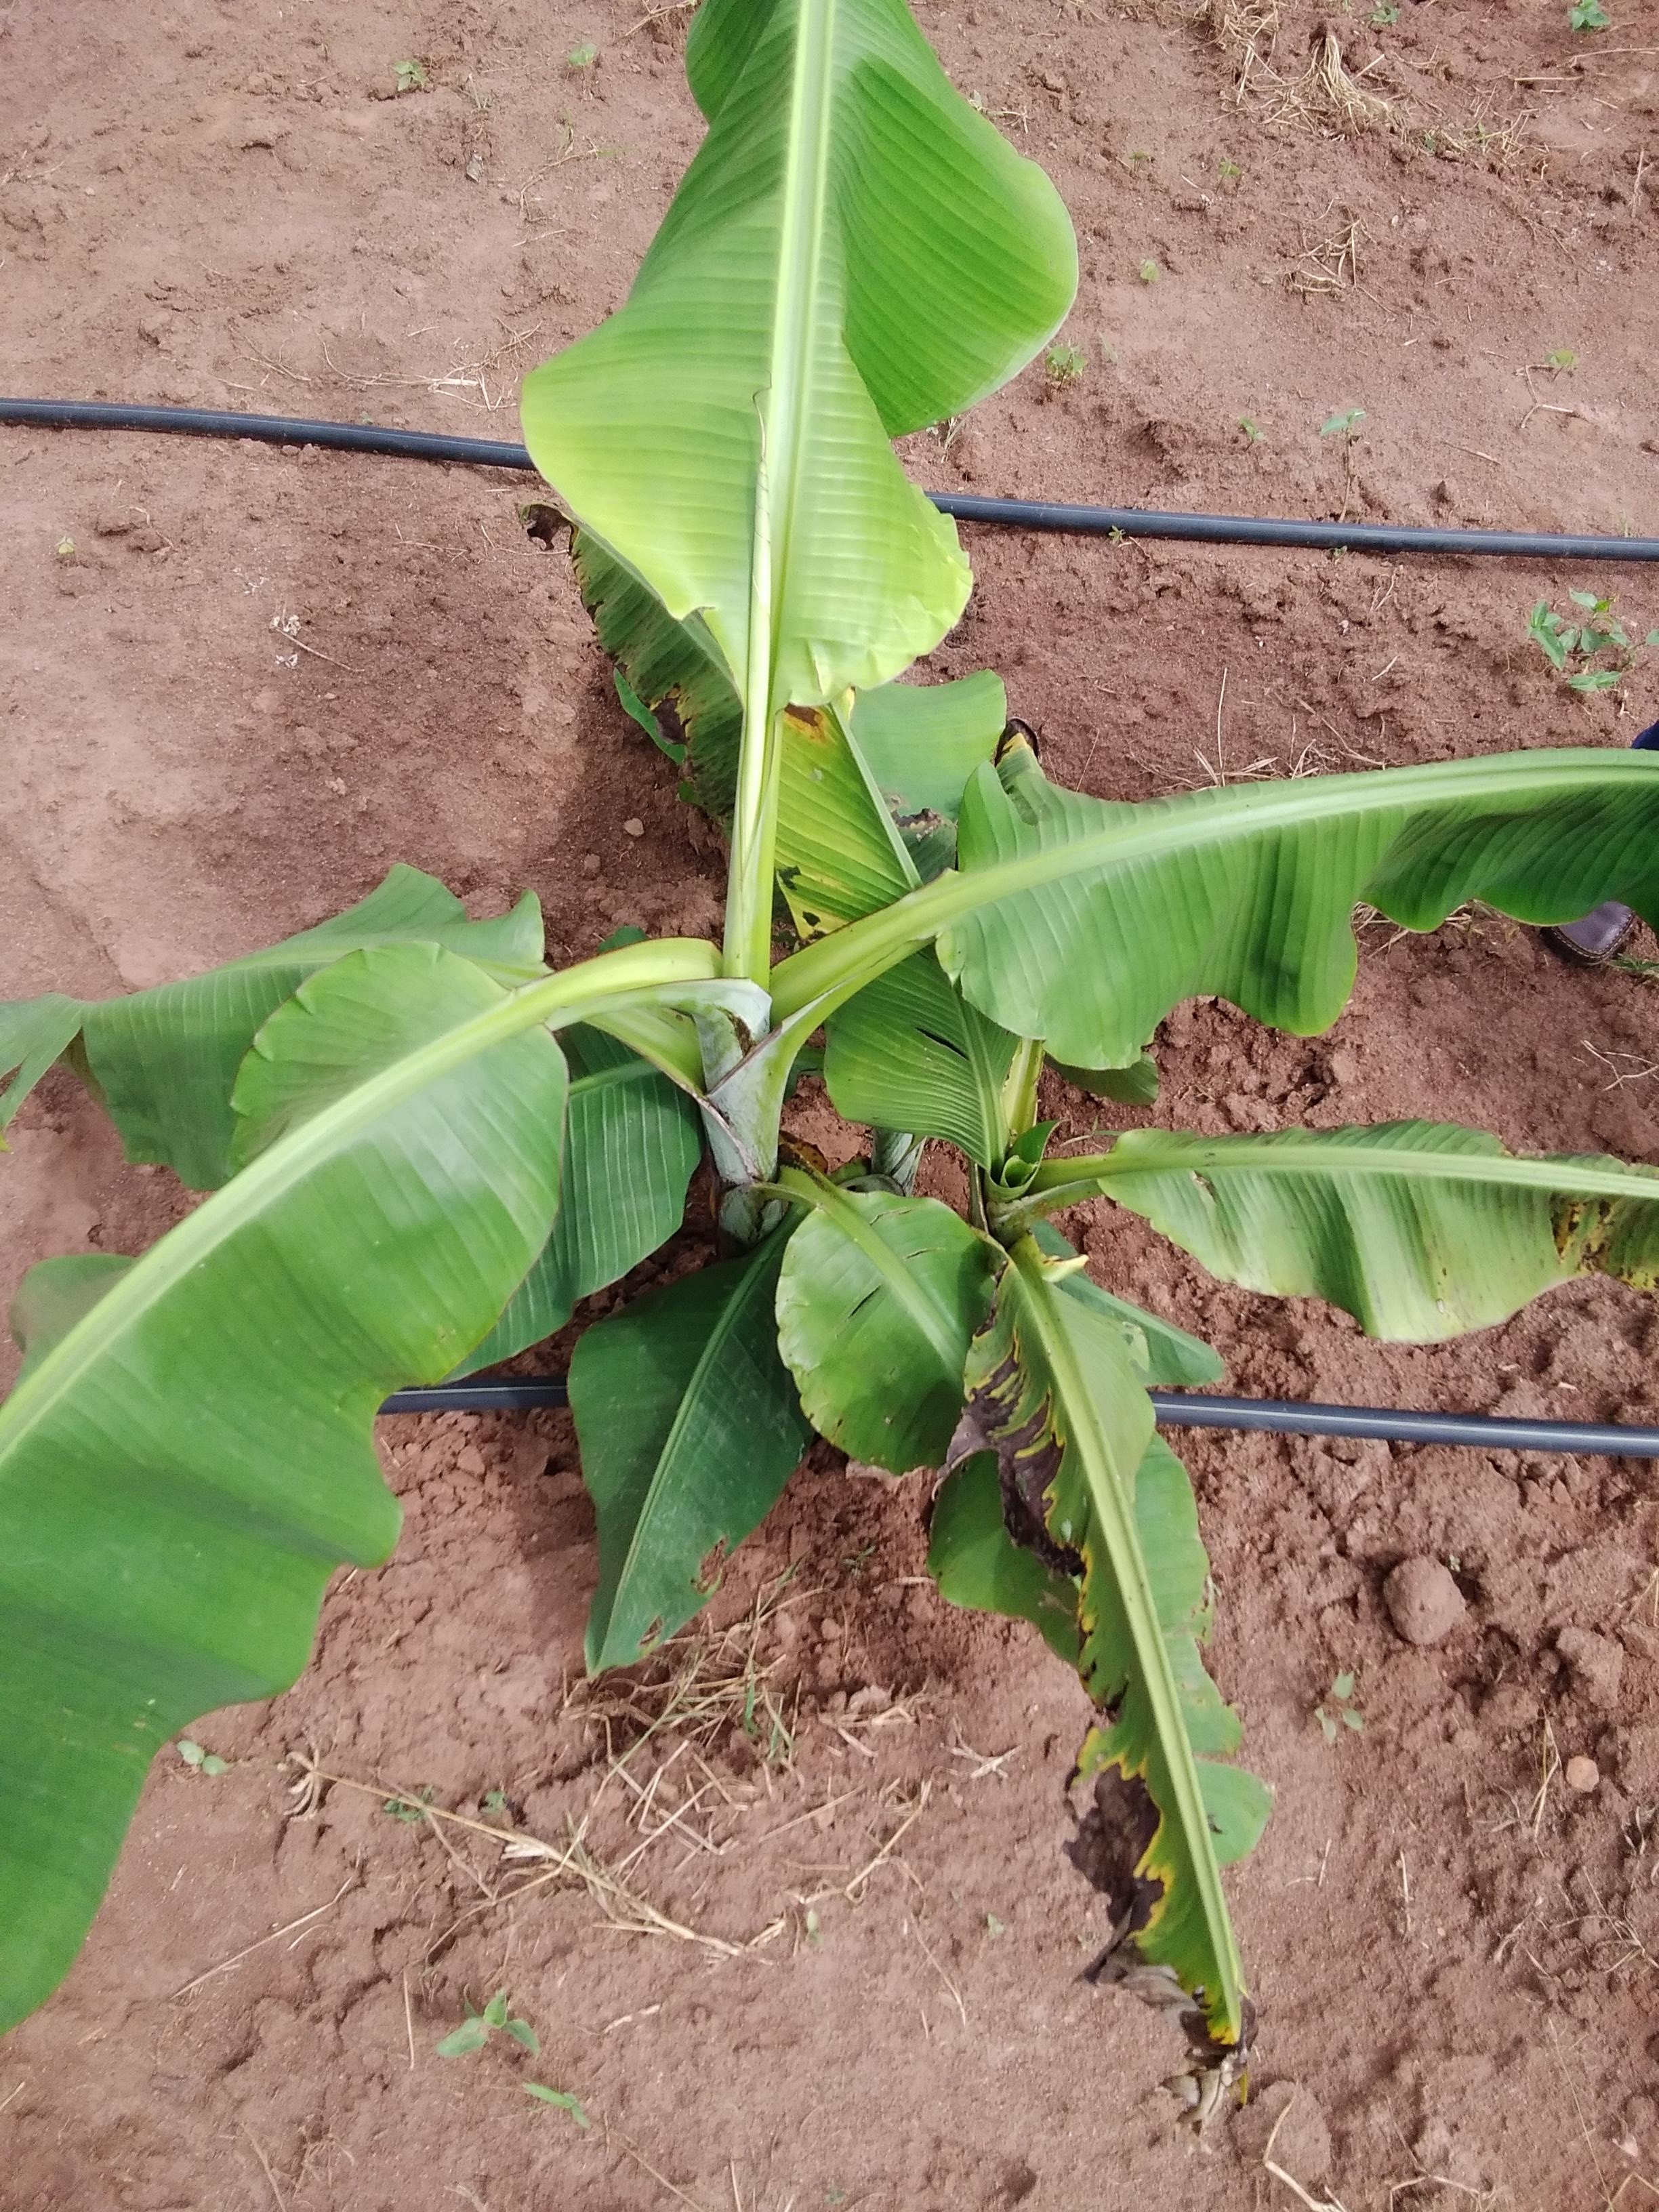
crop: banana
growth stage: vegetative
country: Uganda
